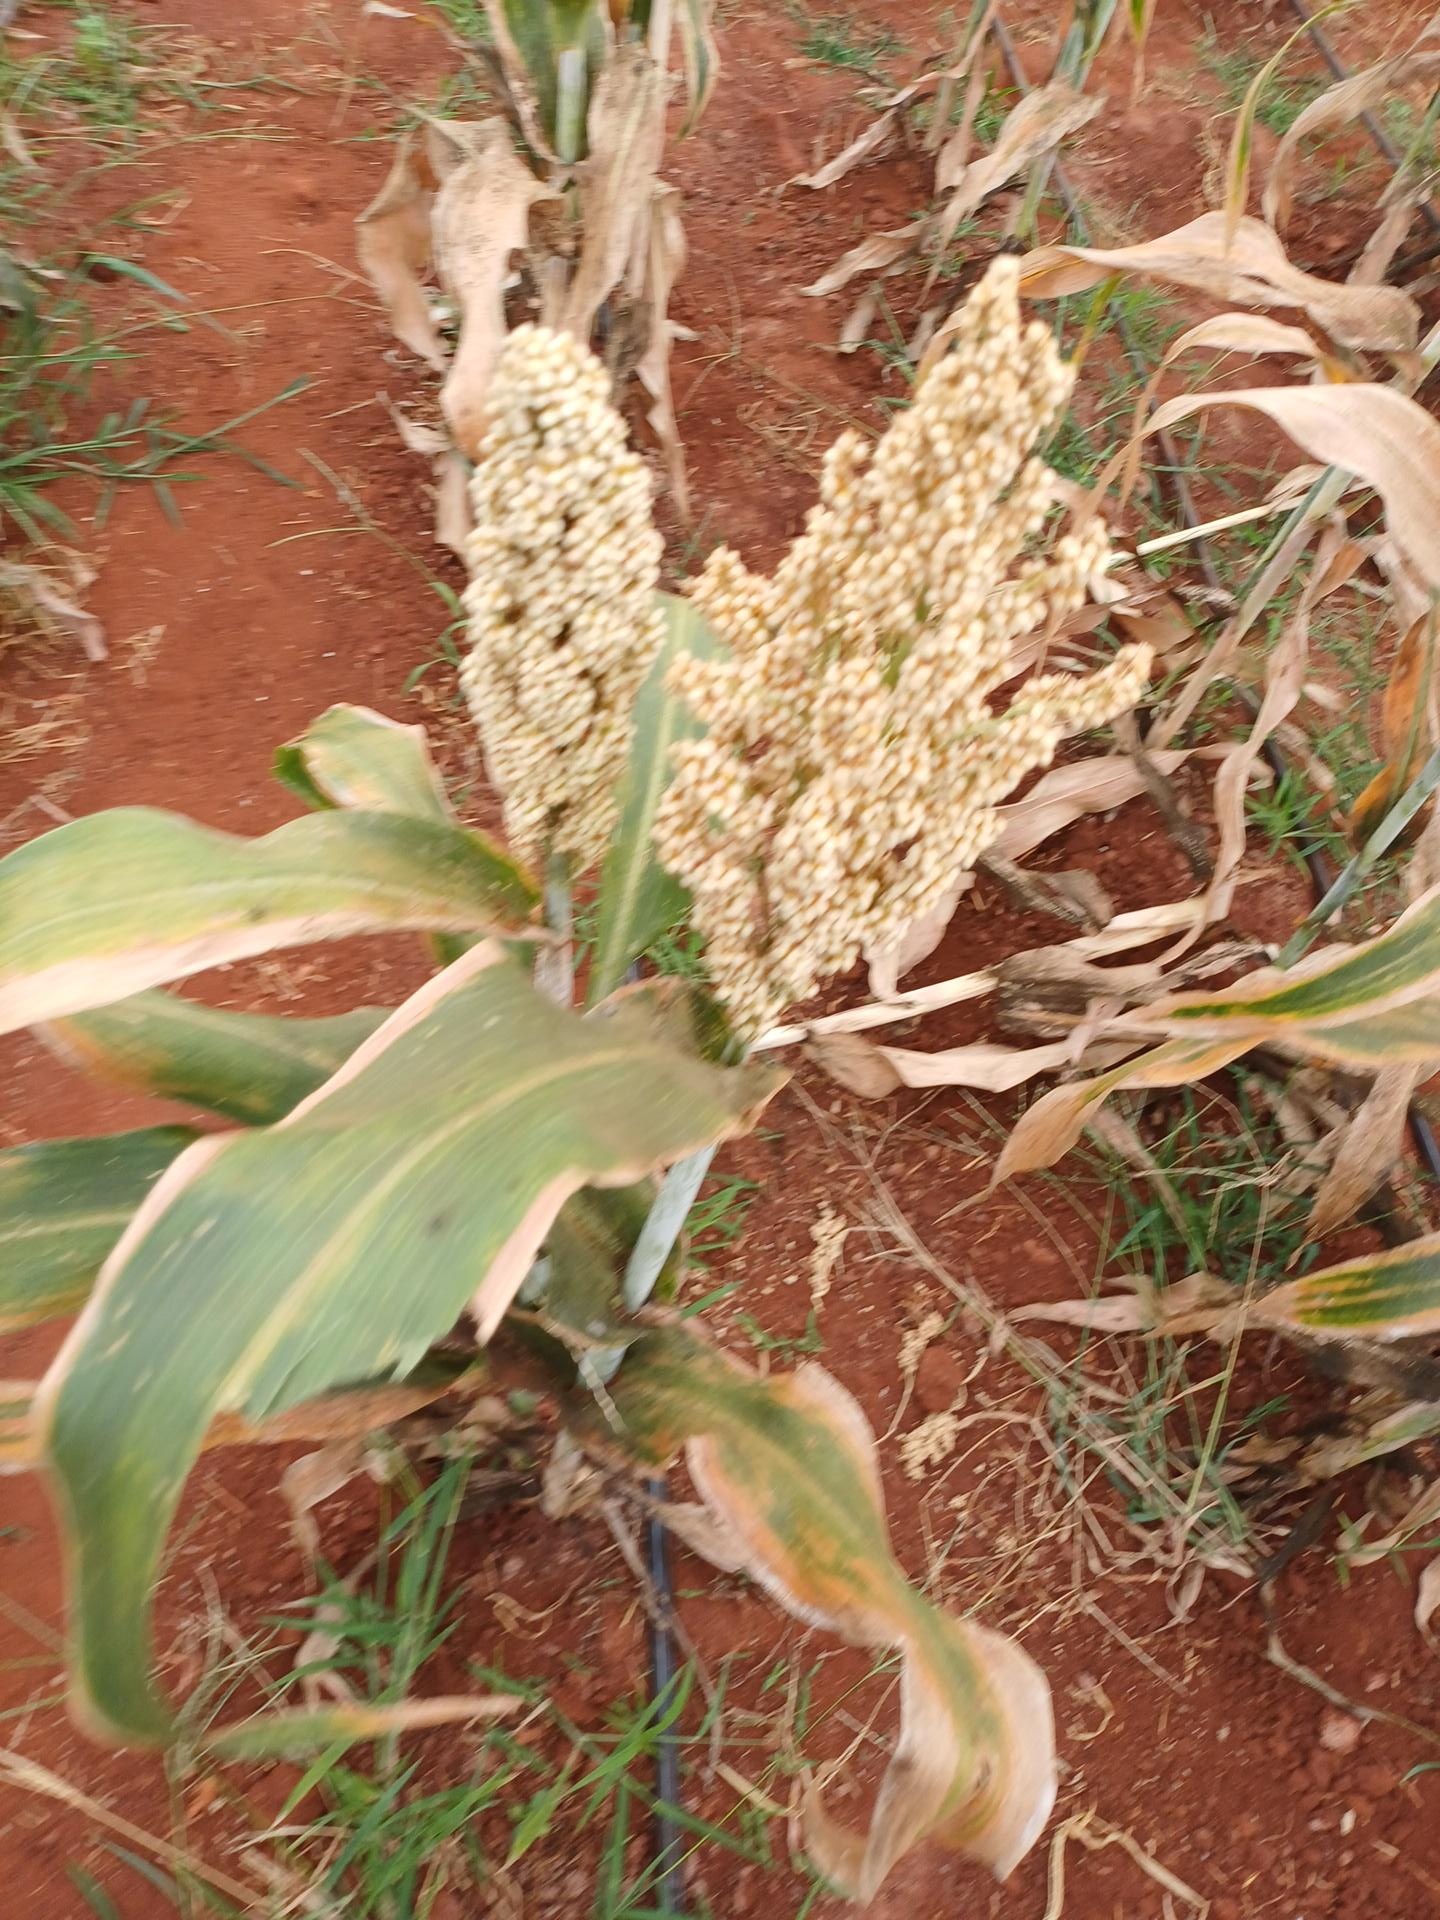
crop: sorghum
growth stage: maturity
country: Kenya
